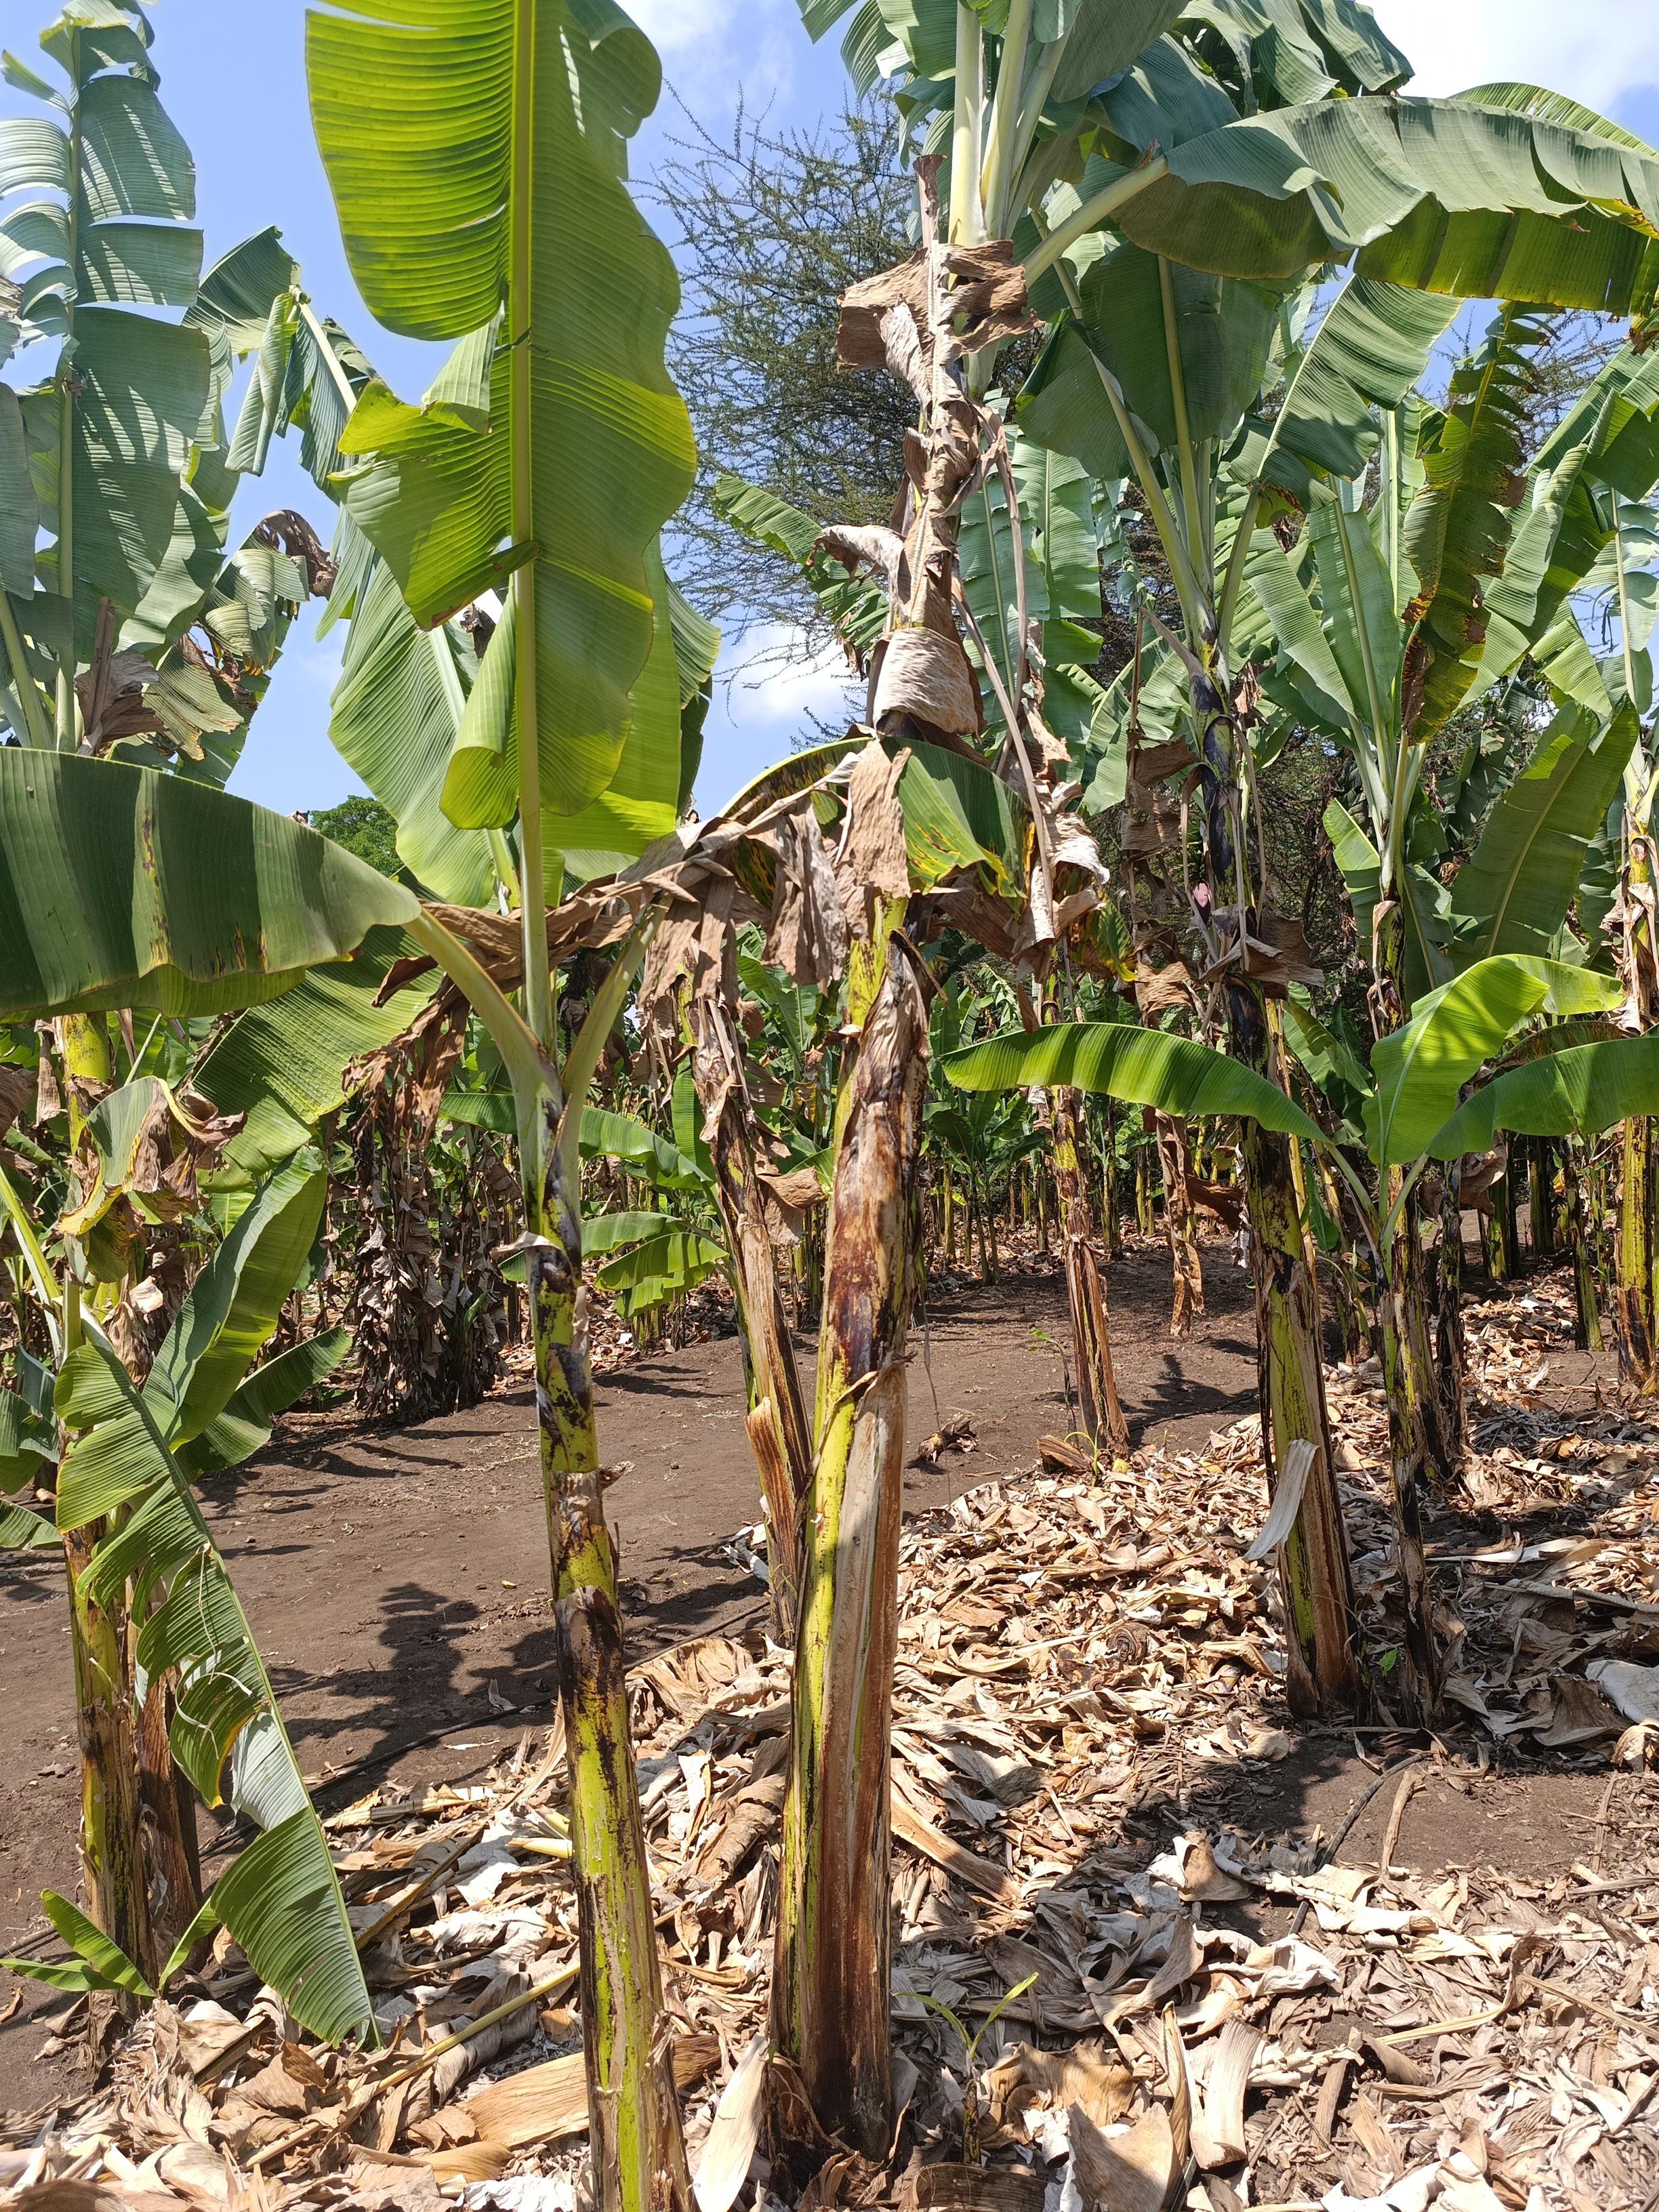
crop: banana
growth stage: vegetative
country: Tanzania
